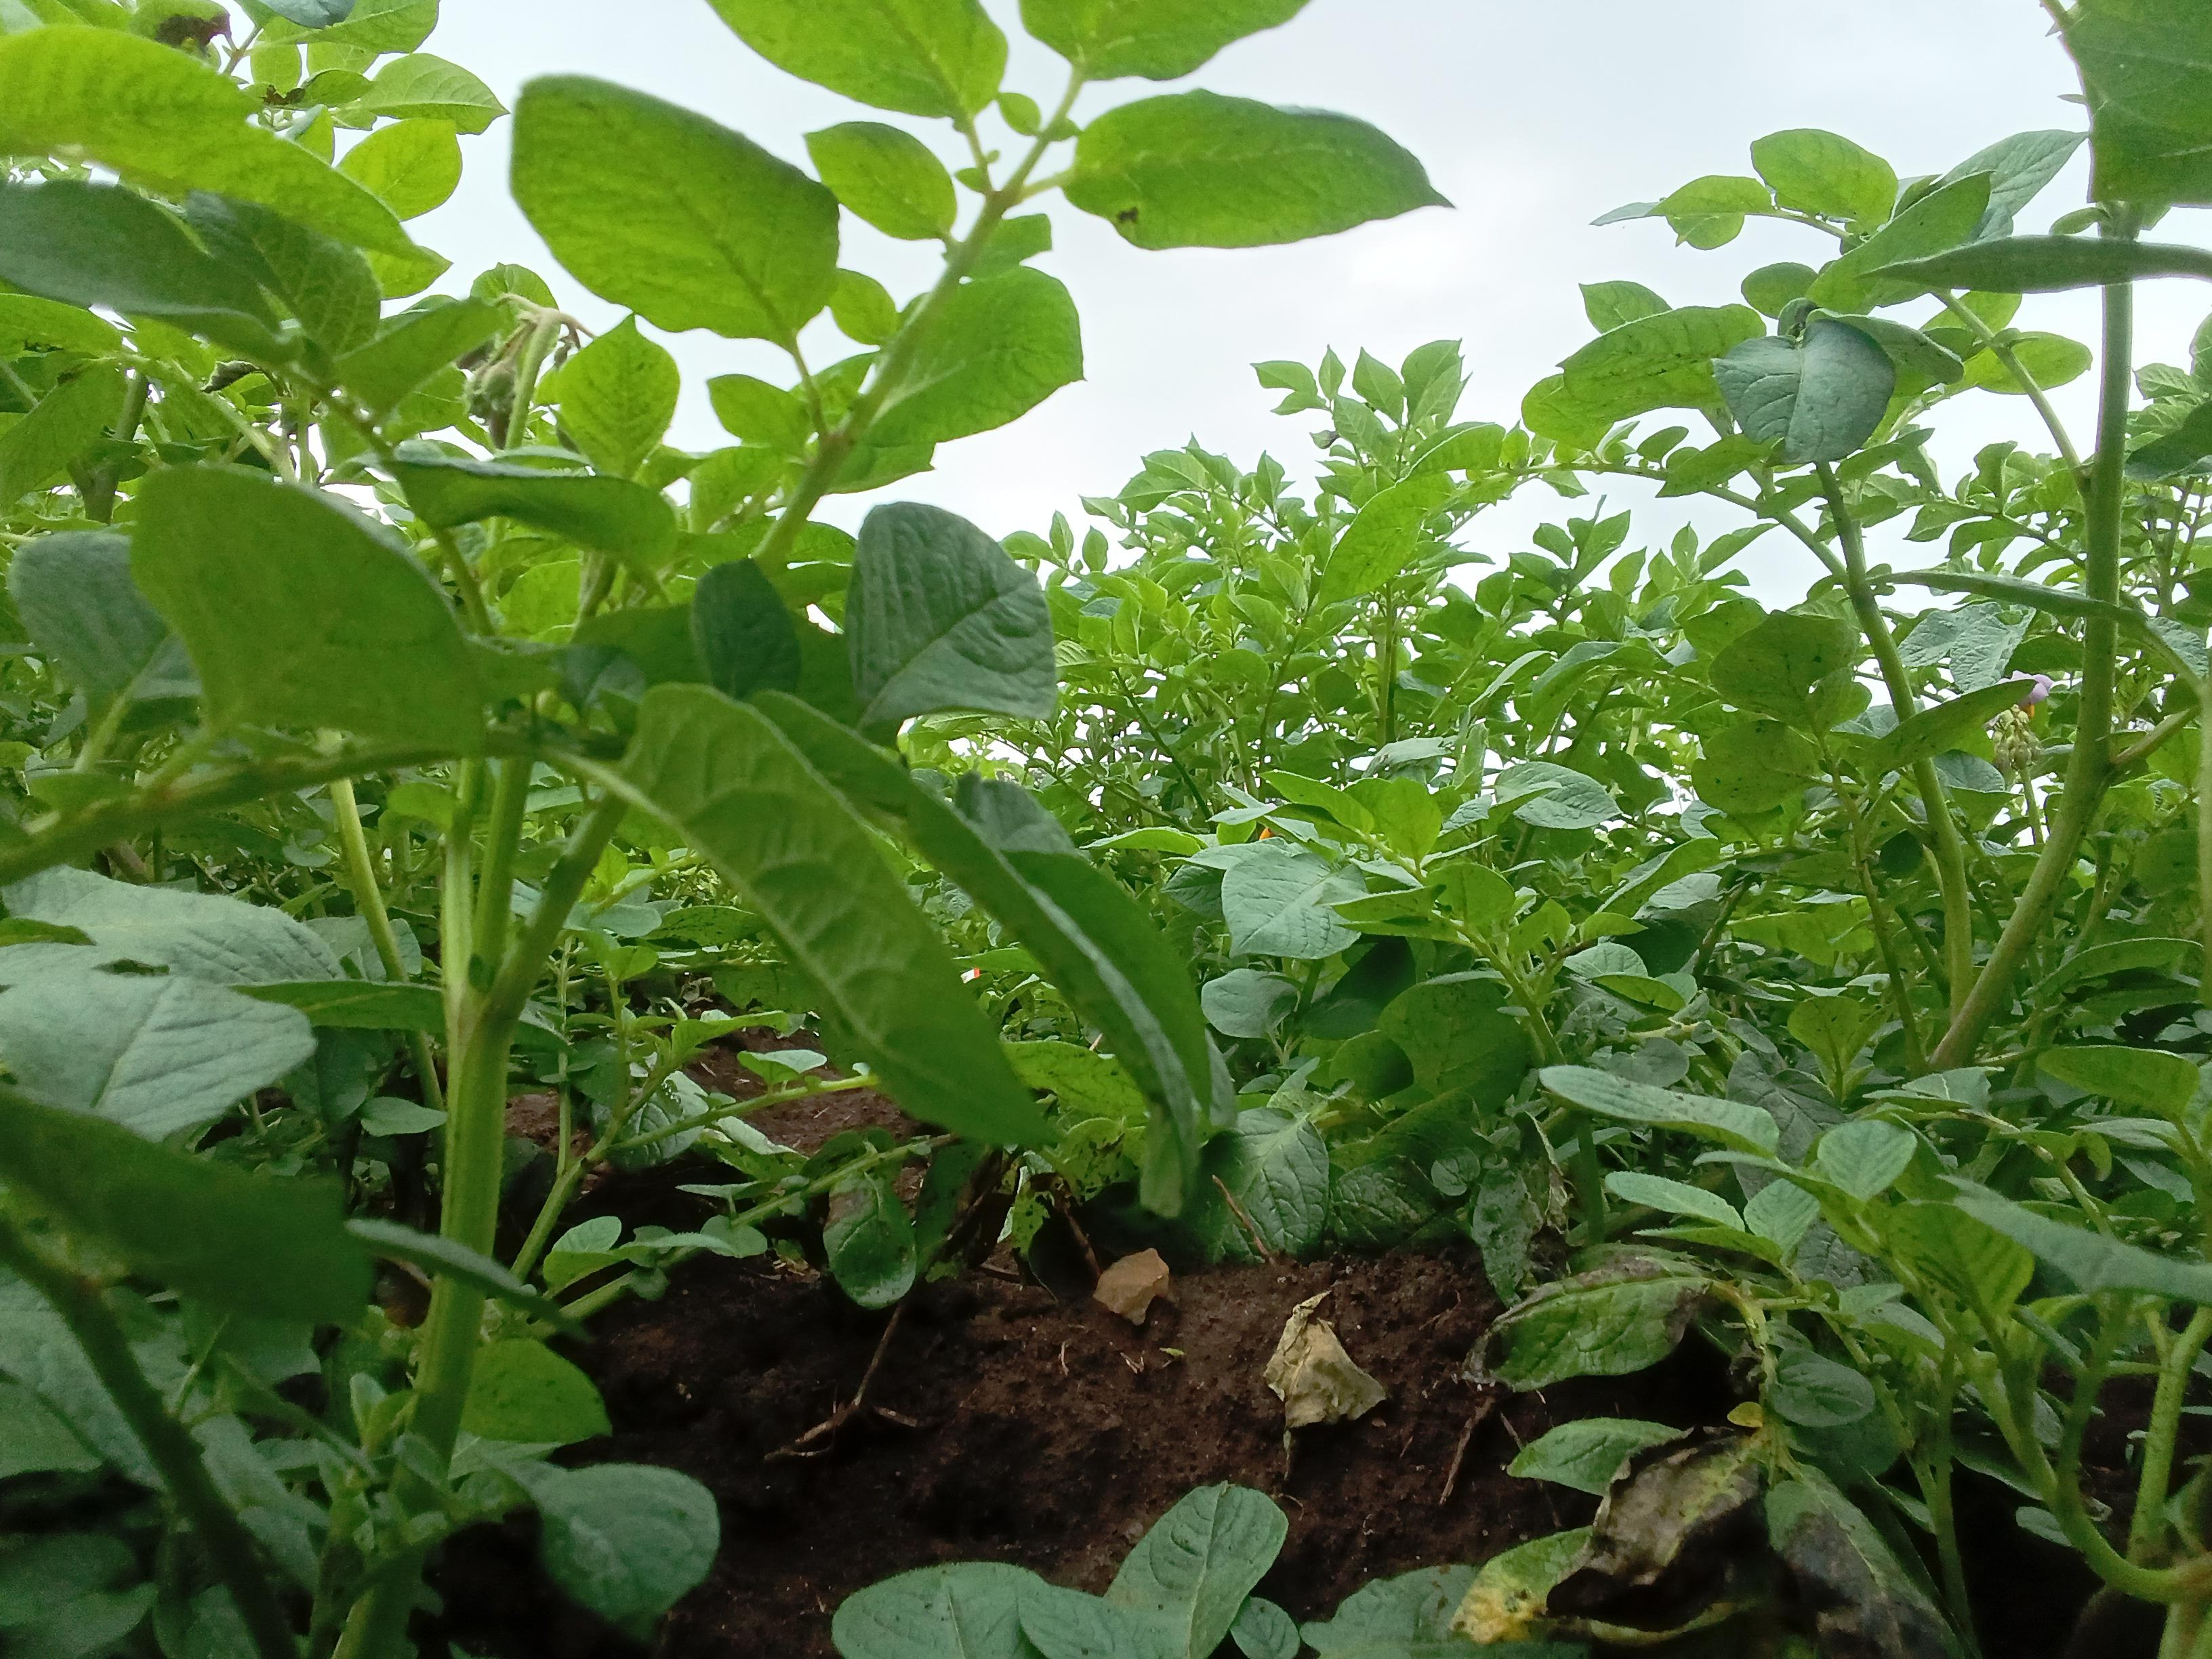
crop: potato
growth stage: flowering
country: Kenya
